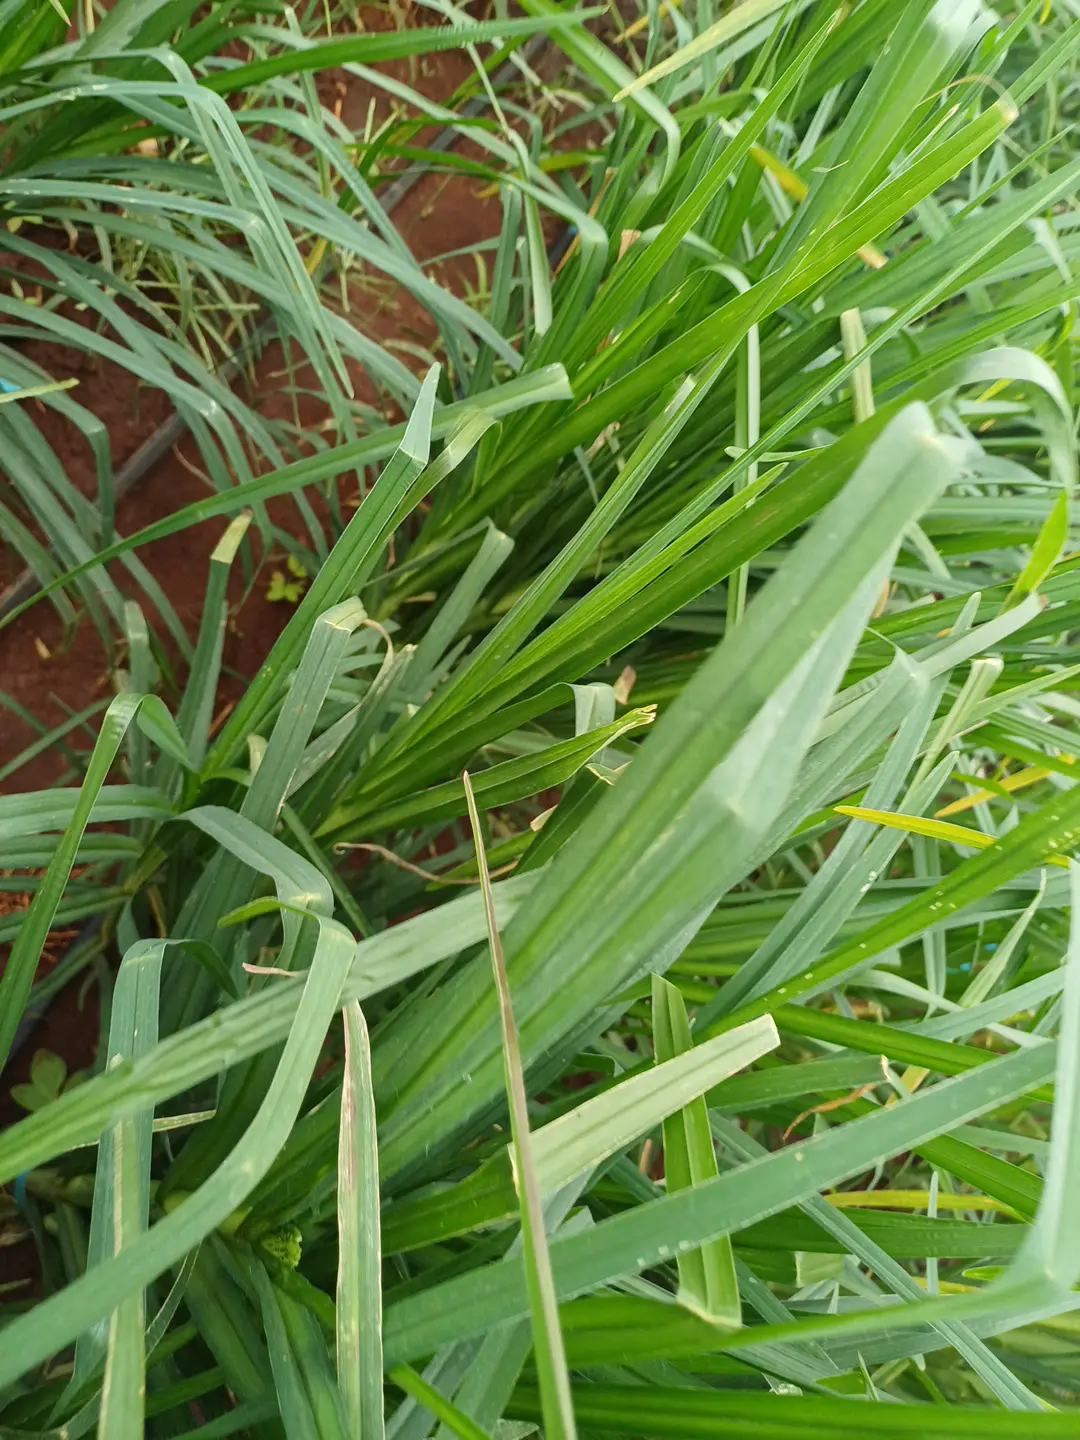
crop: finger millet
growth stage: vegetative
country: Kenya
